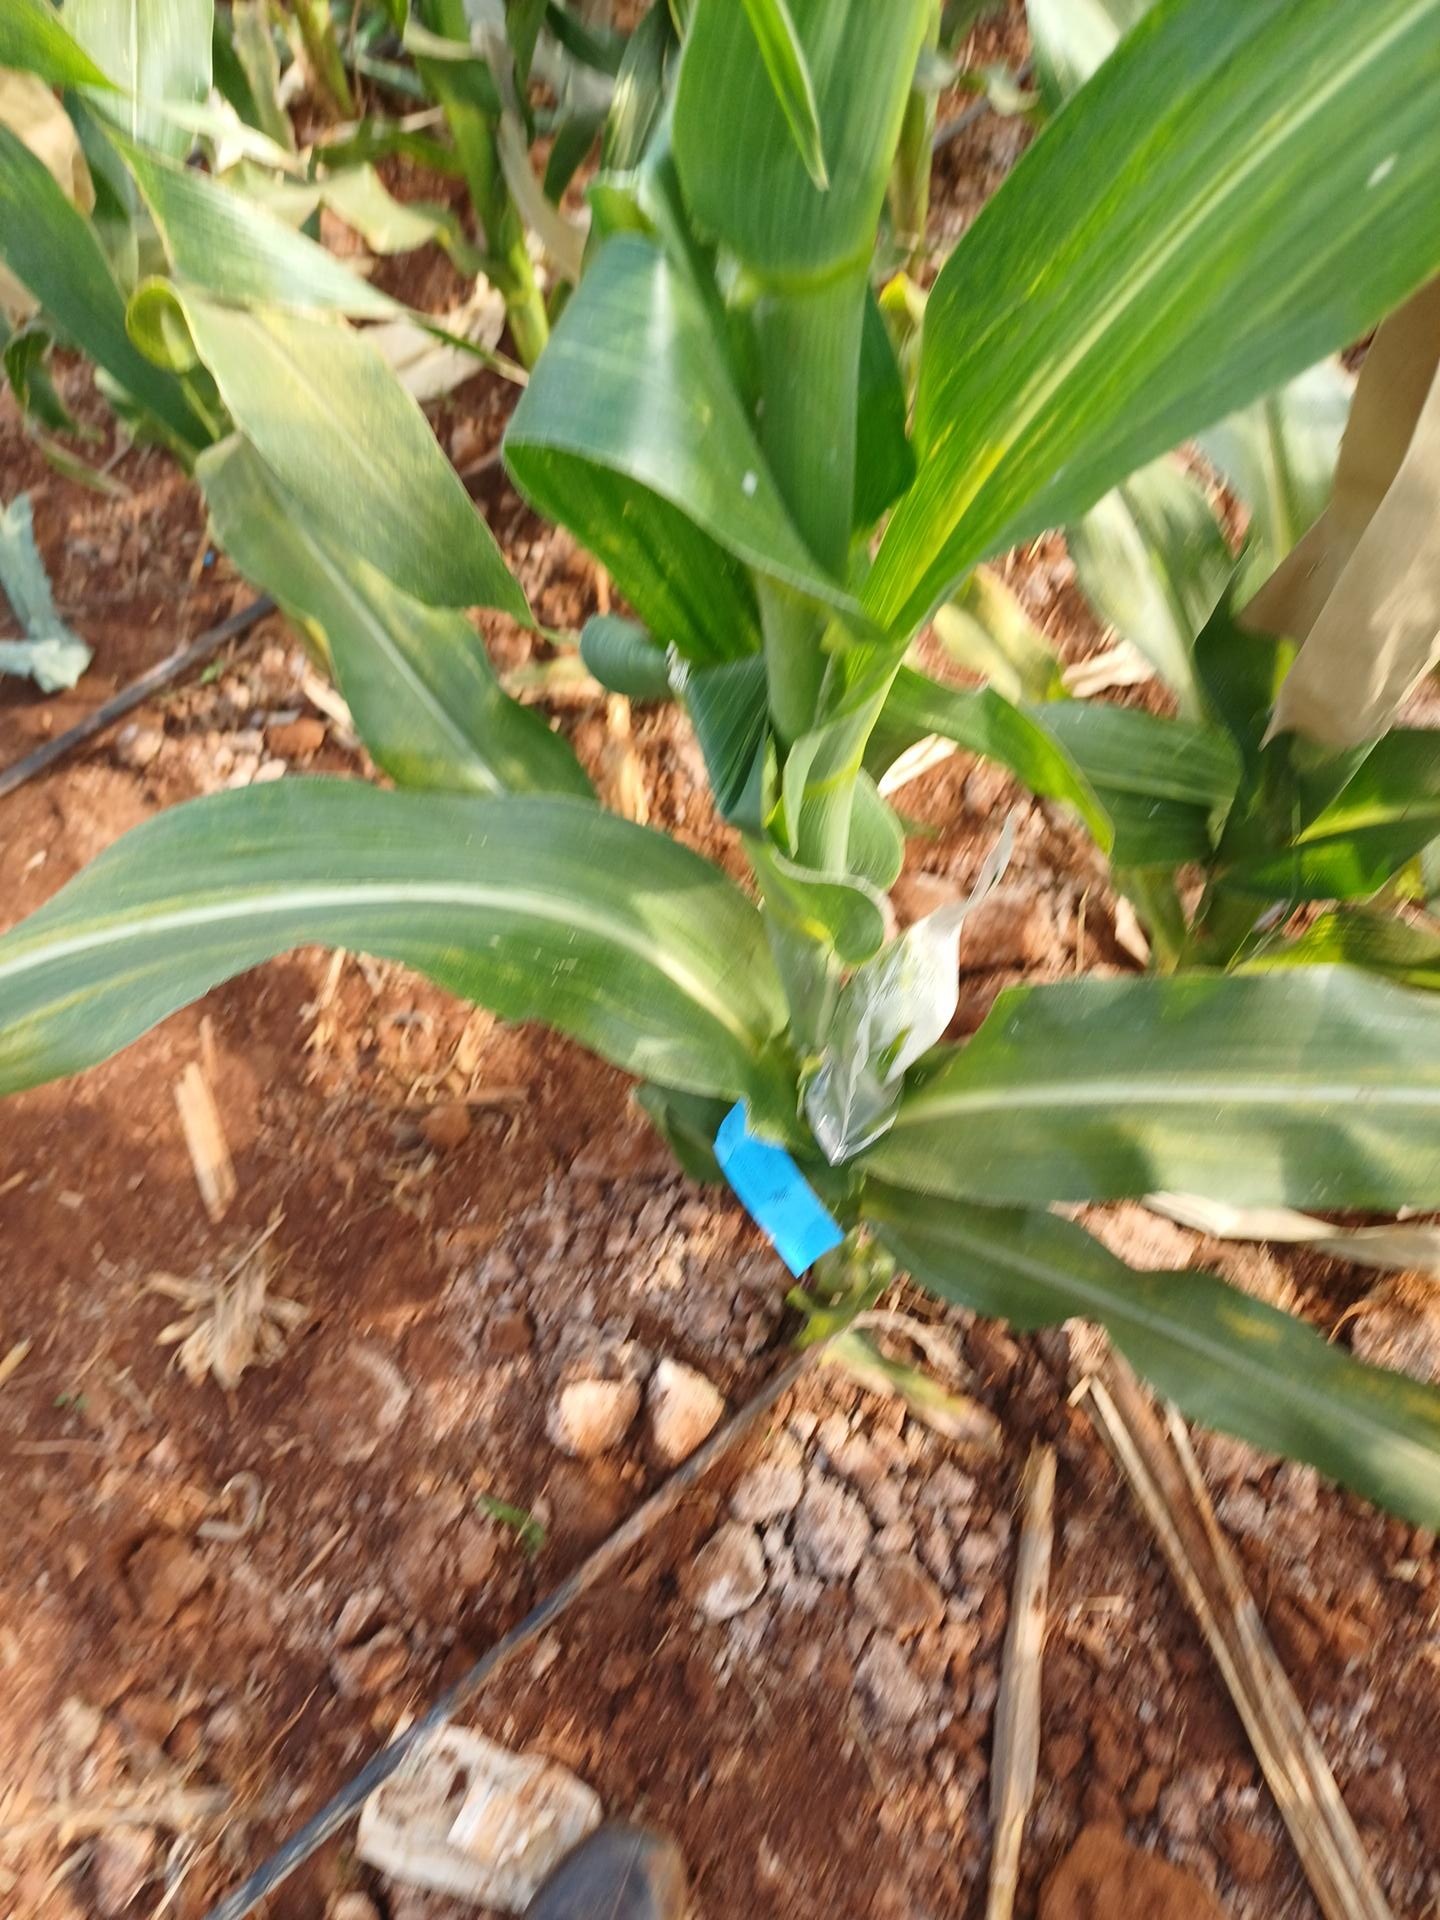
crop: maize
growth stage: flowering
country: Kenya
